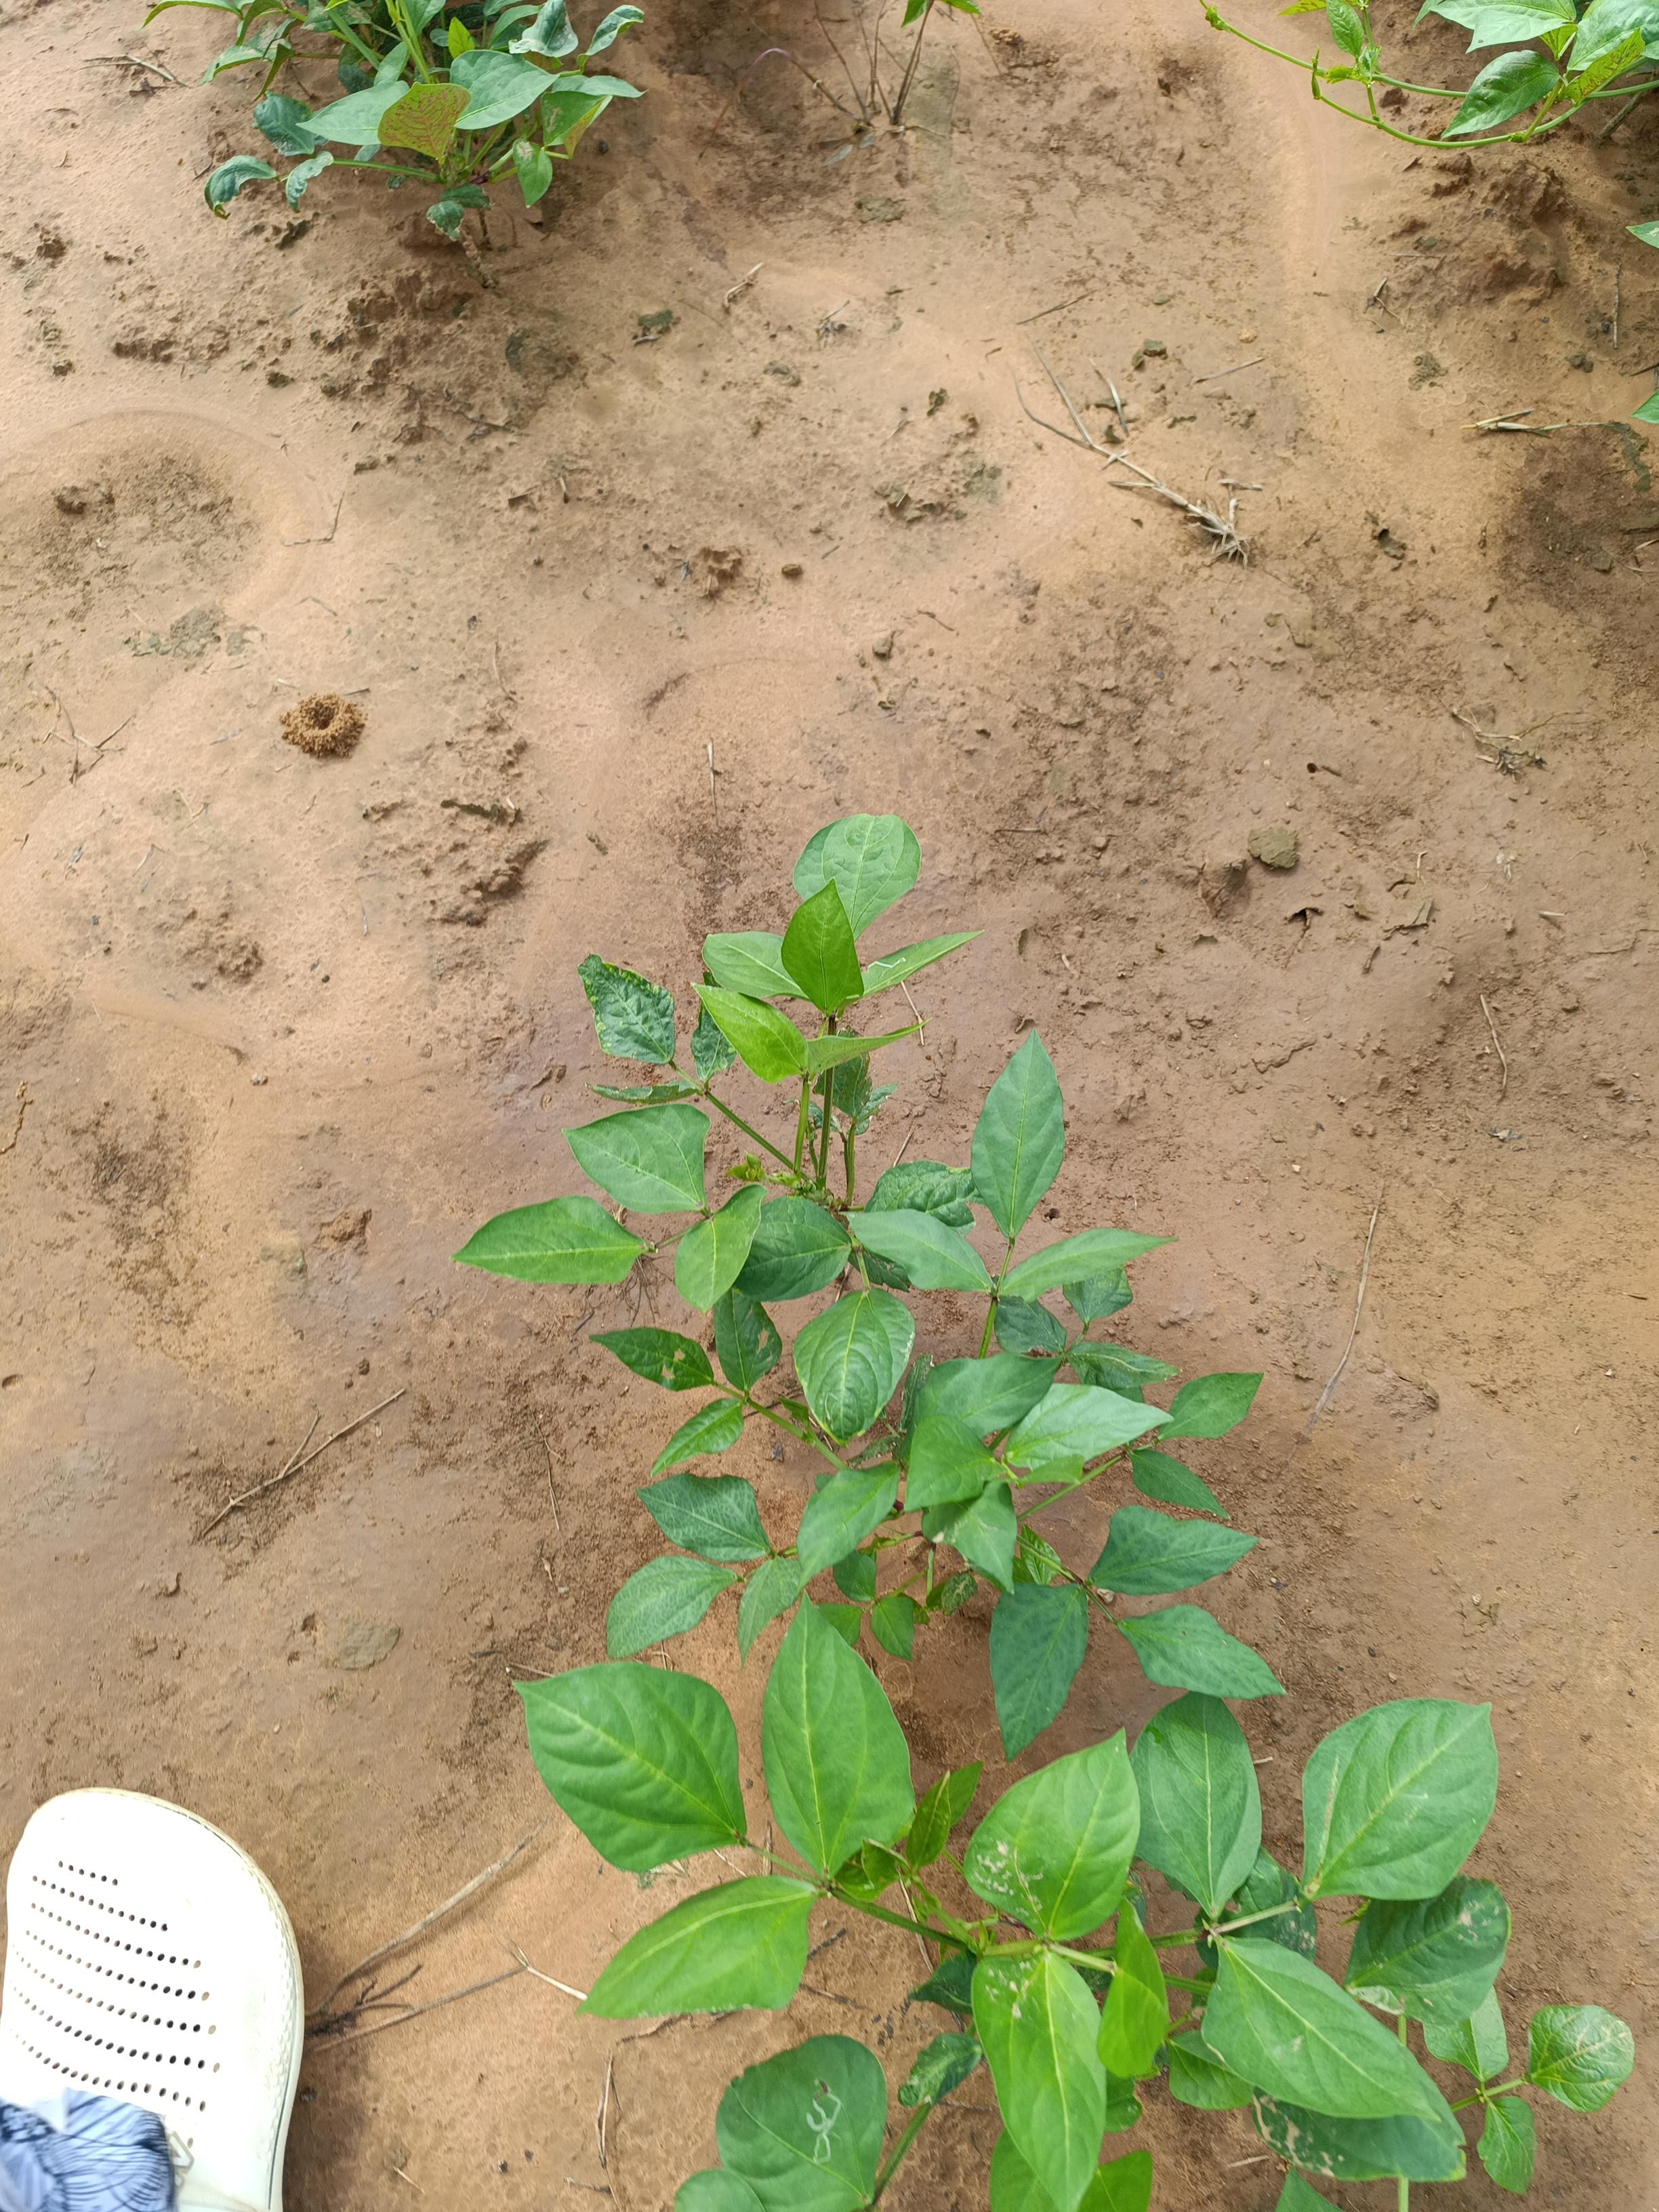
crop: cowpea
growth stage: emergence
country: Nigeria
